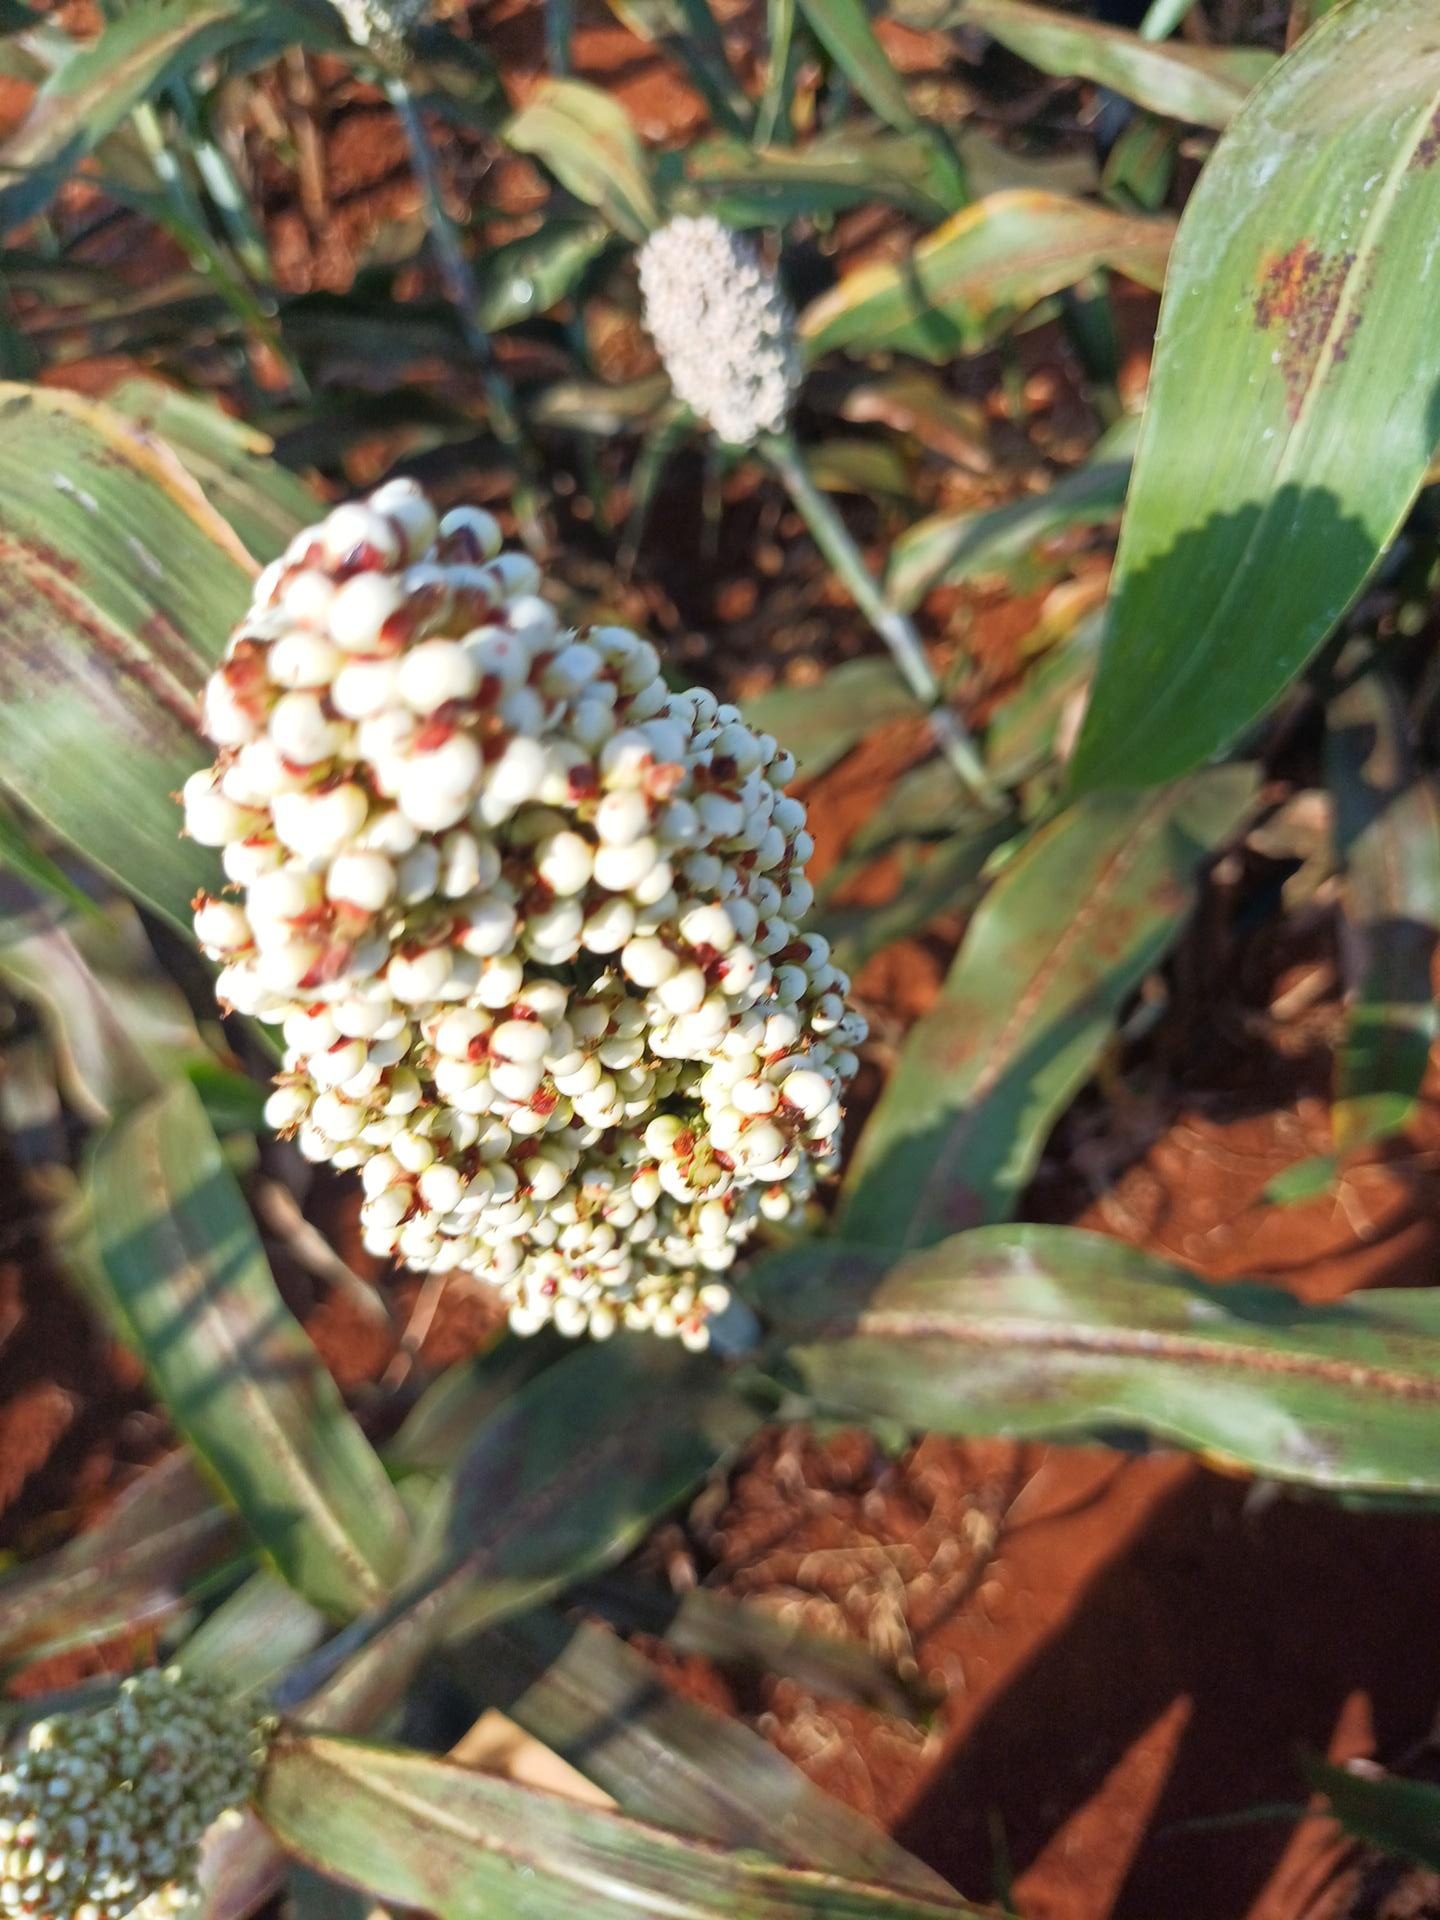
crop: sorghum
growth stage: maturity
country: Kenya
